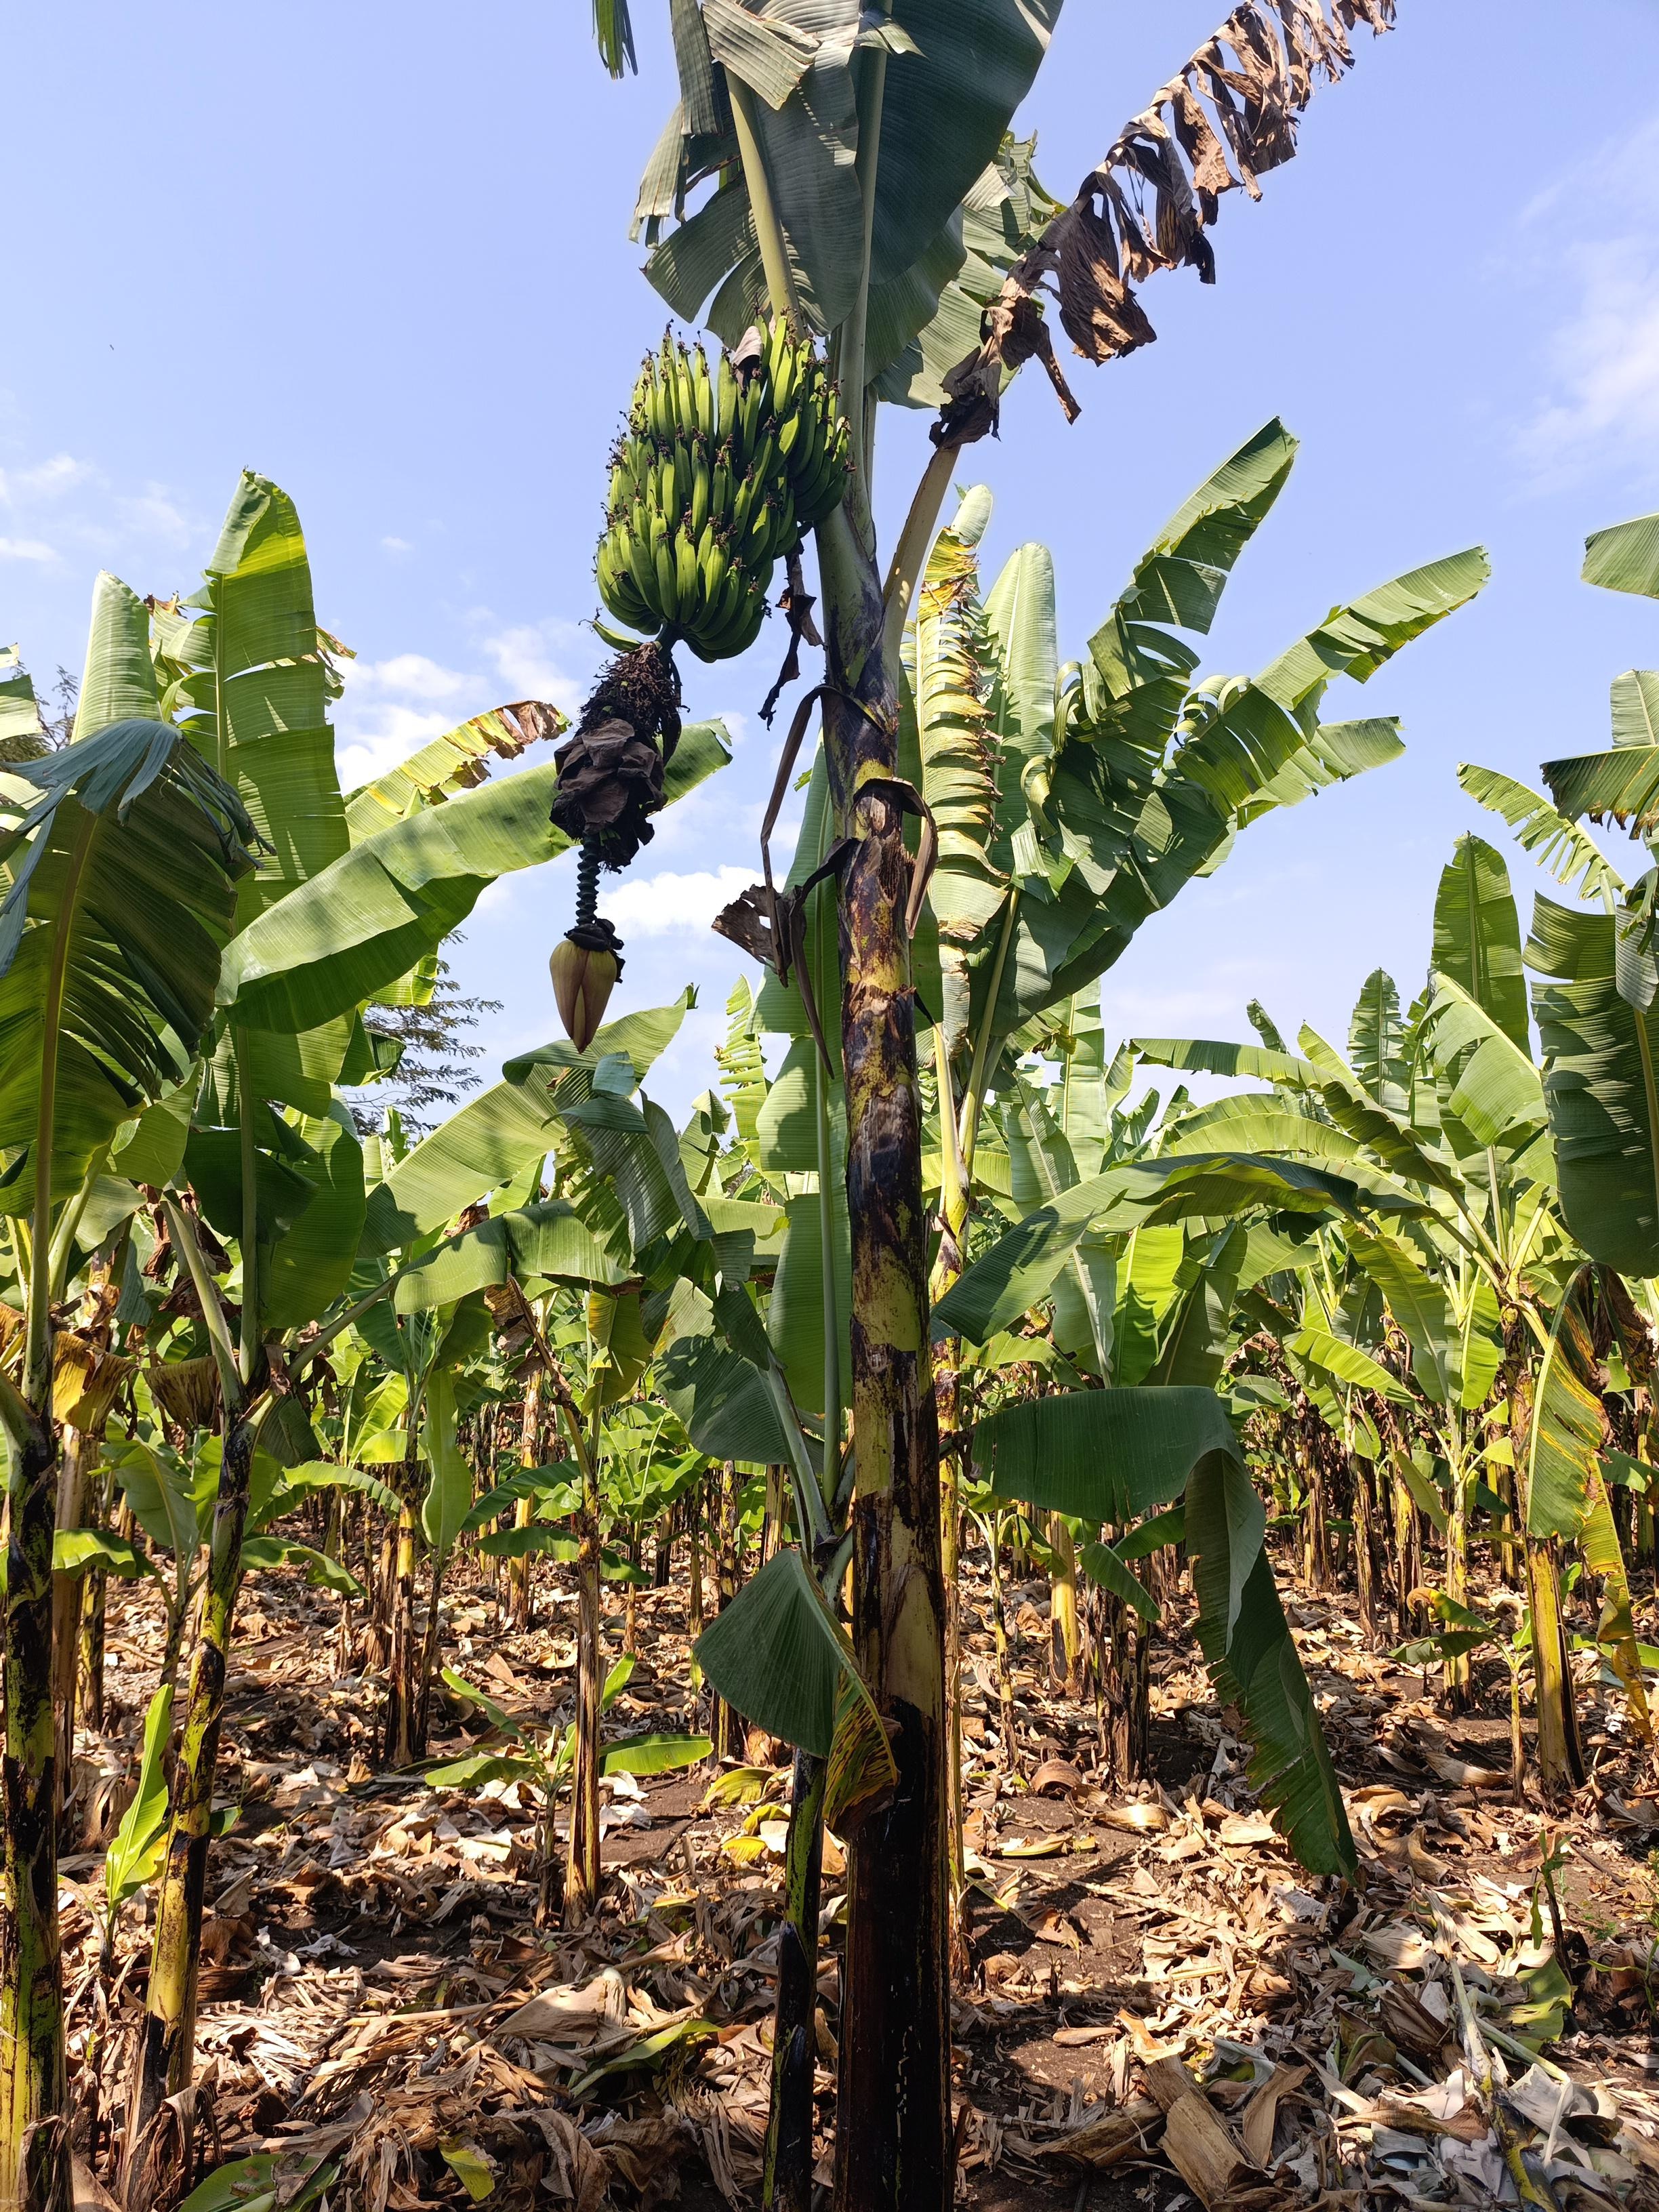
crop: banana
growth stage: development fruit
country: Tanzania
